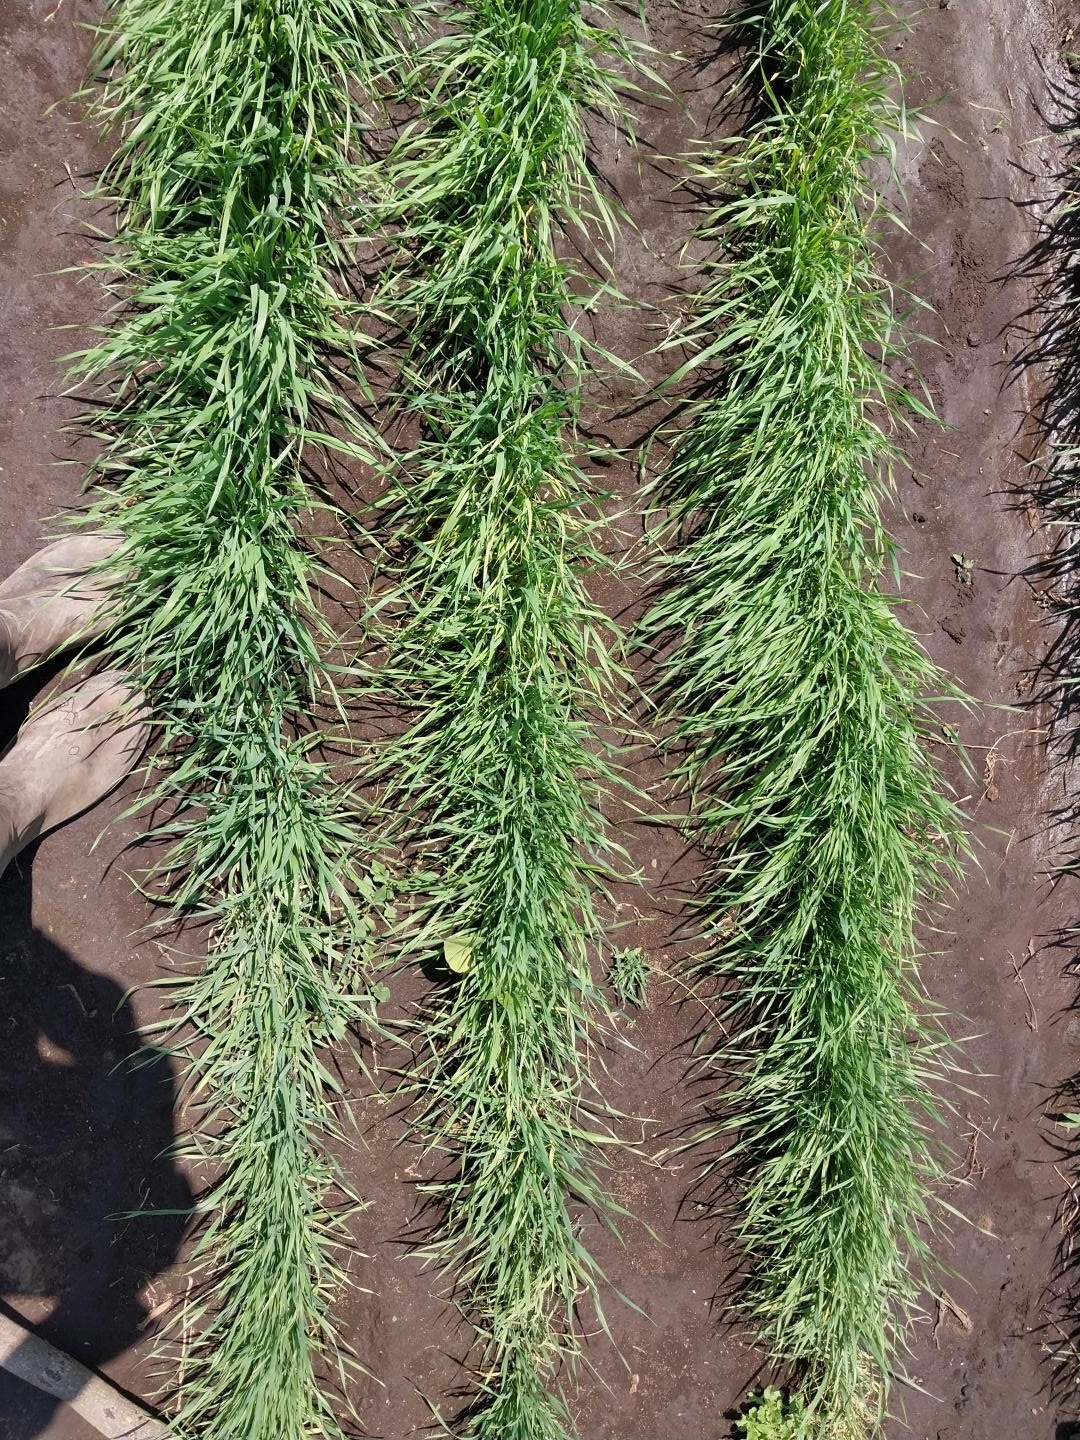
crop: wheat
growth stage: vegetative
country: Tanzania
